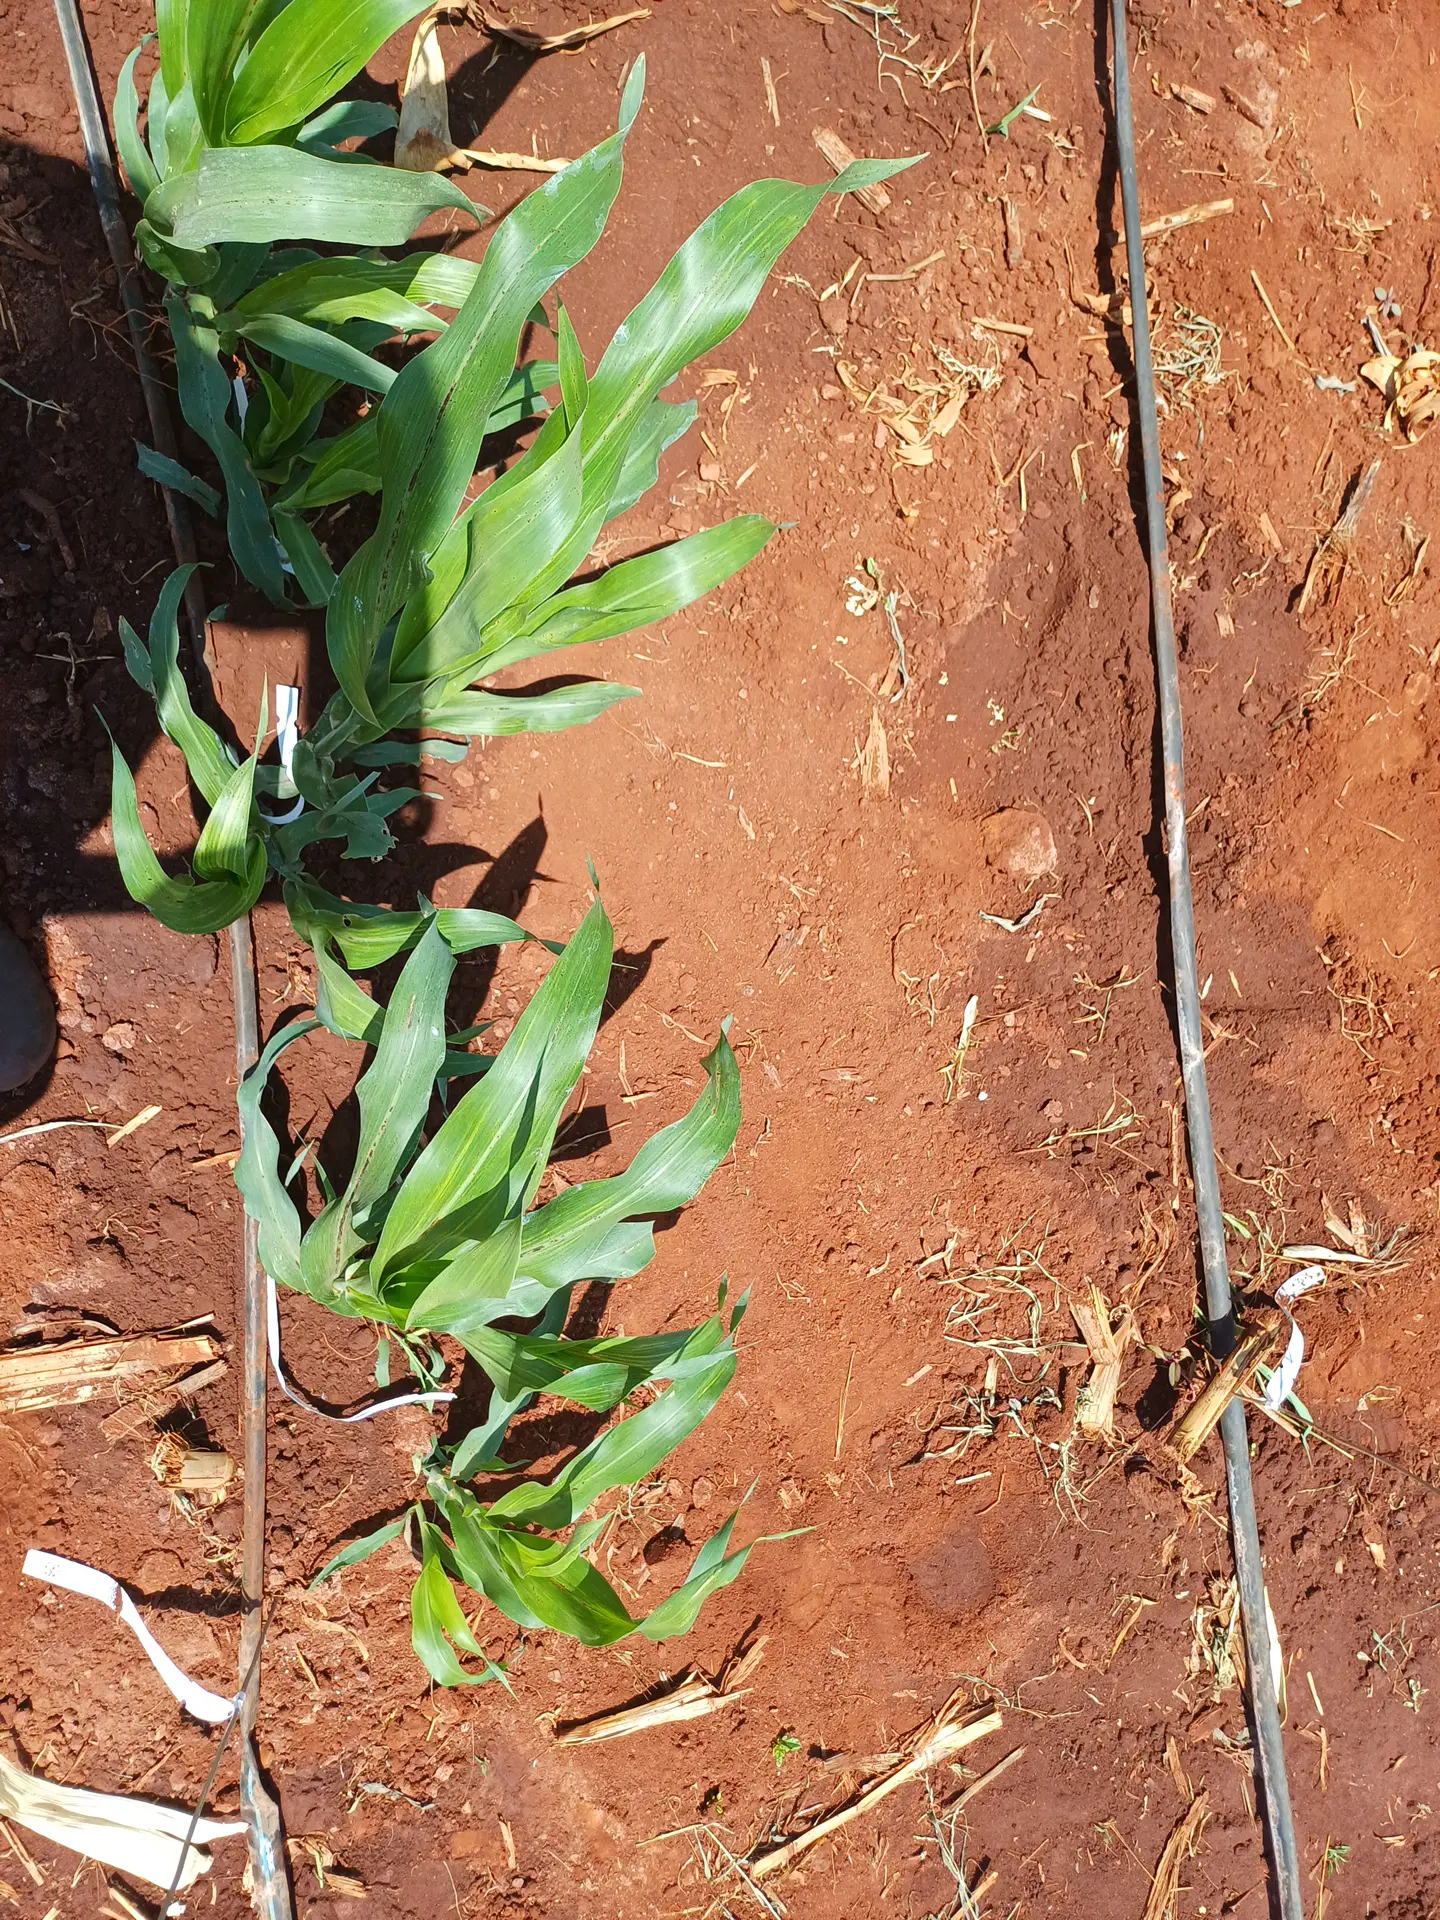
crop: sorghum
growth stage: vegetative
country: Kenya
